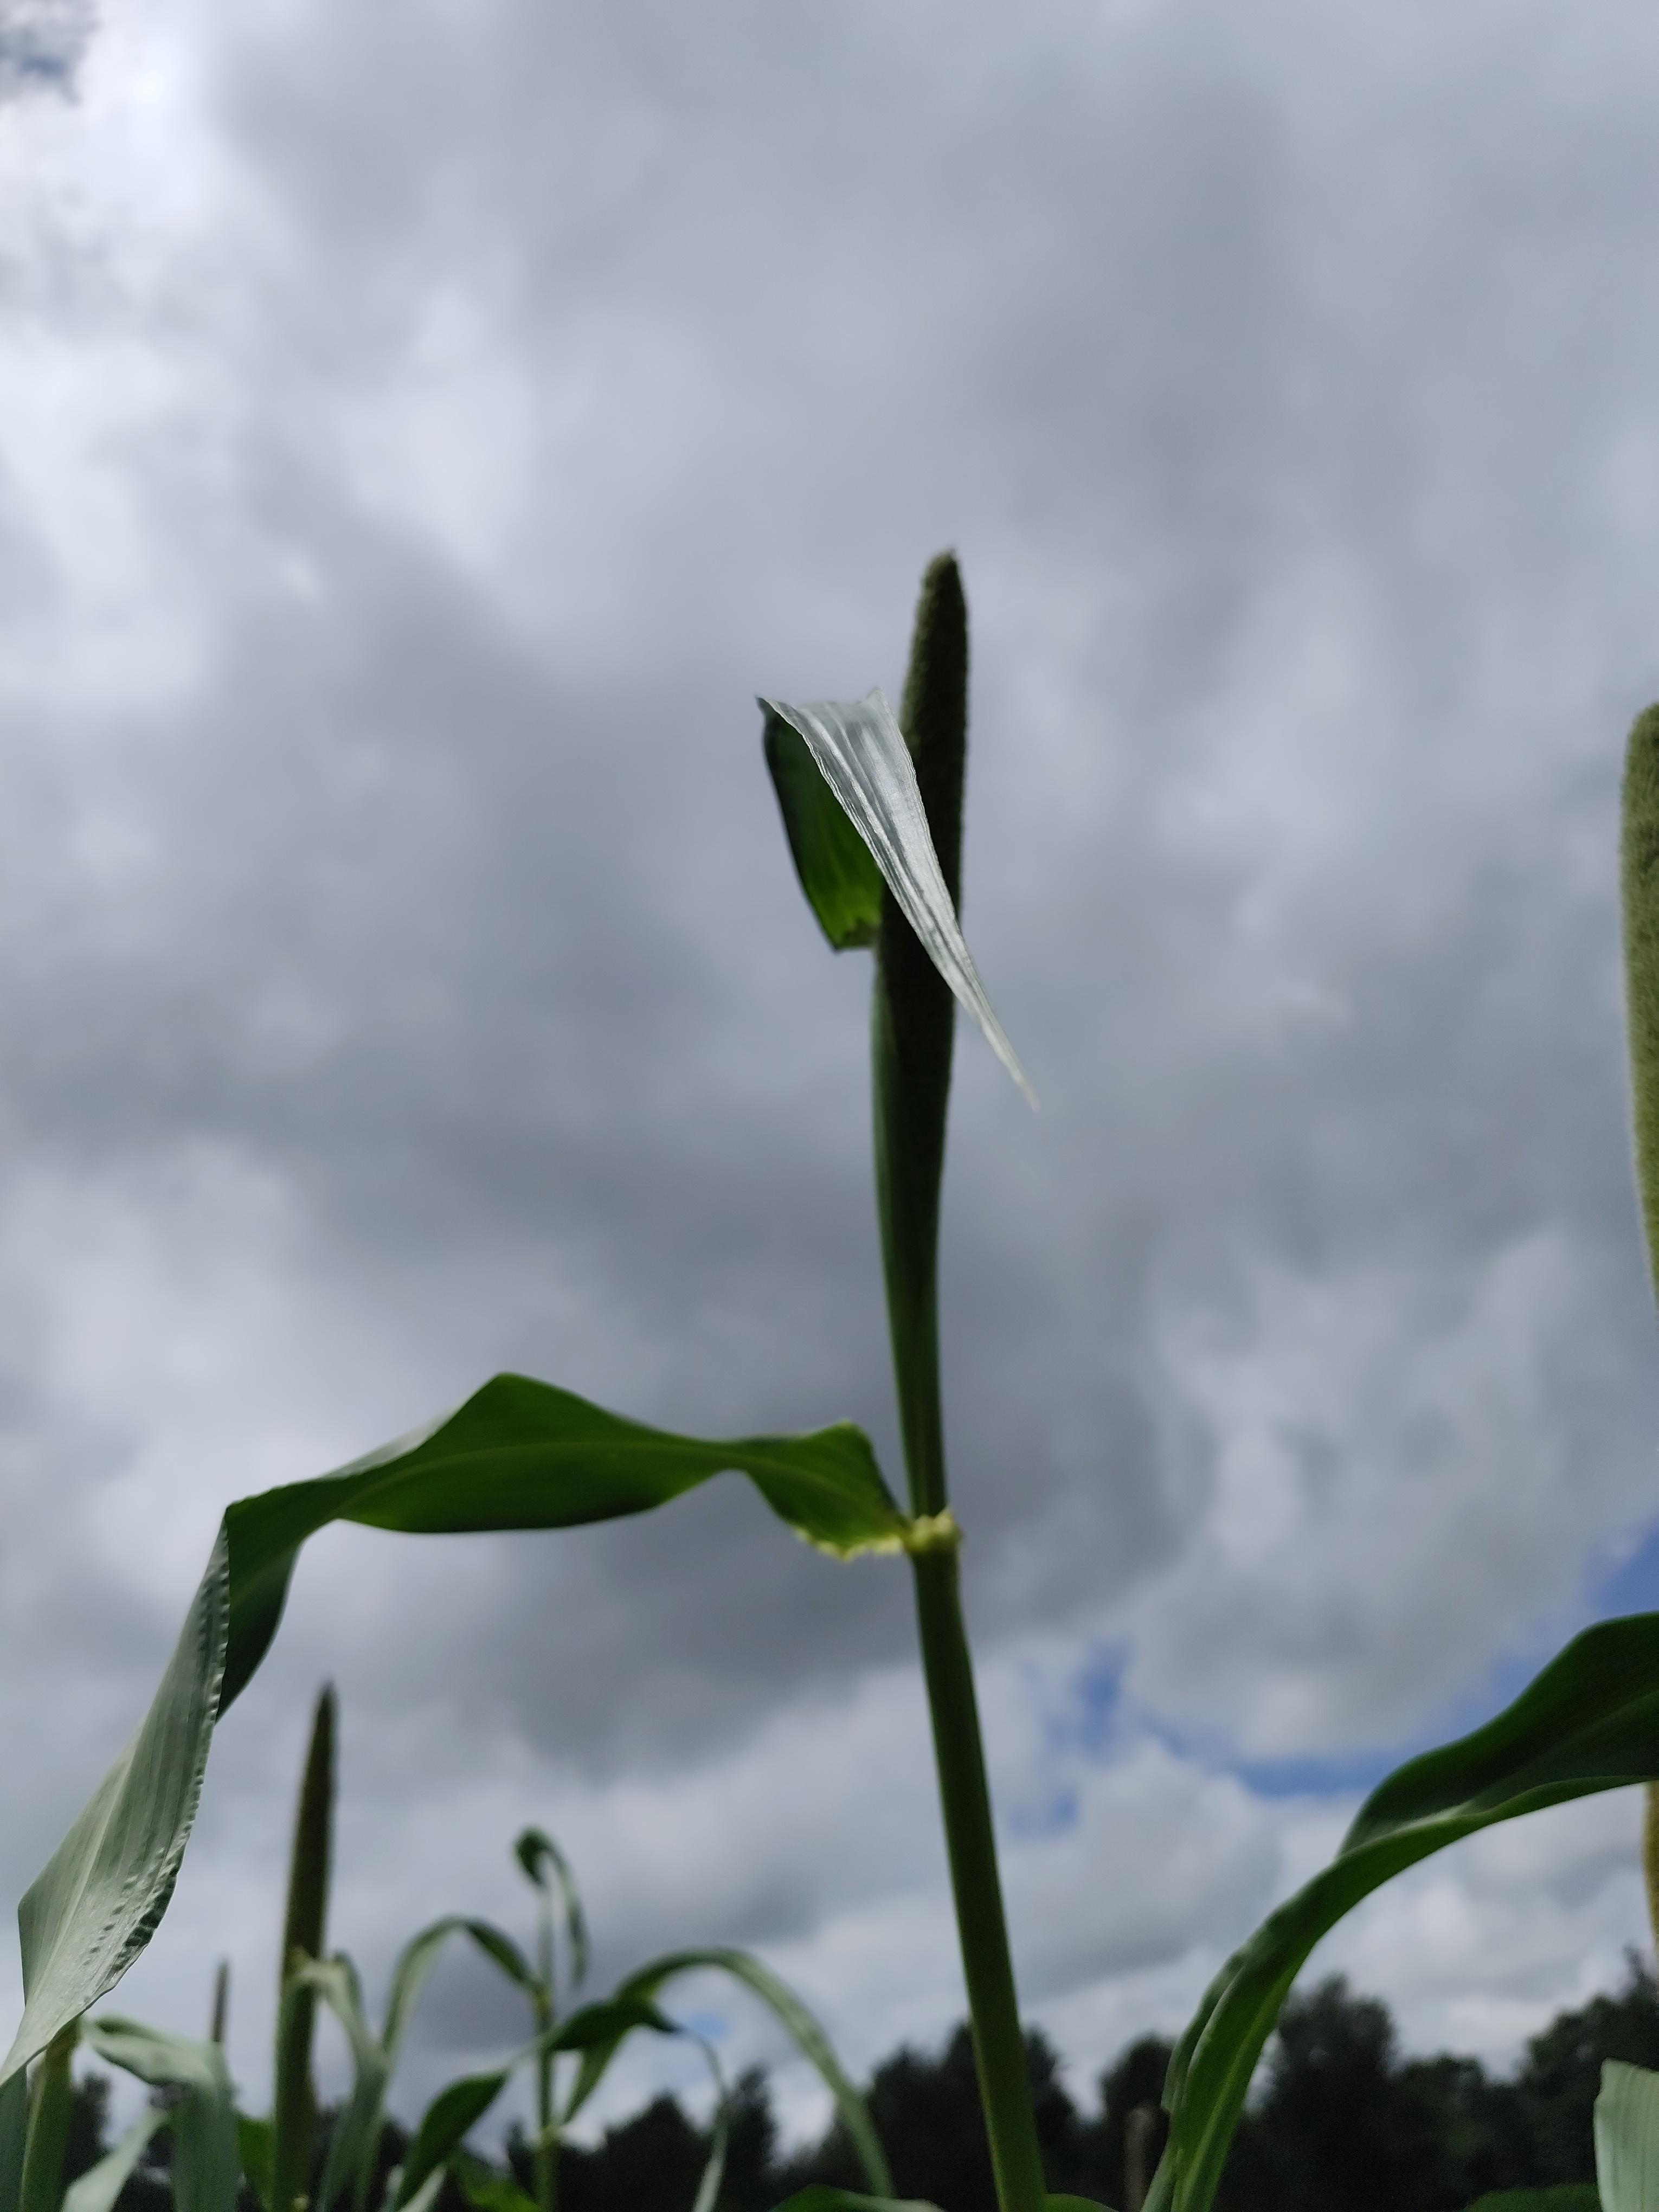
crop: pearl millet
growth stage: heading tuber
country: Tanzania
